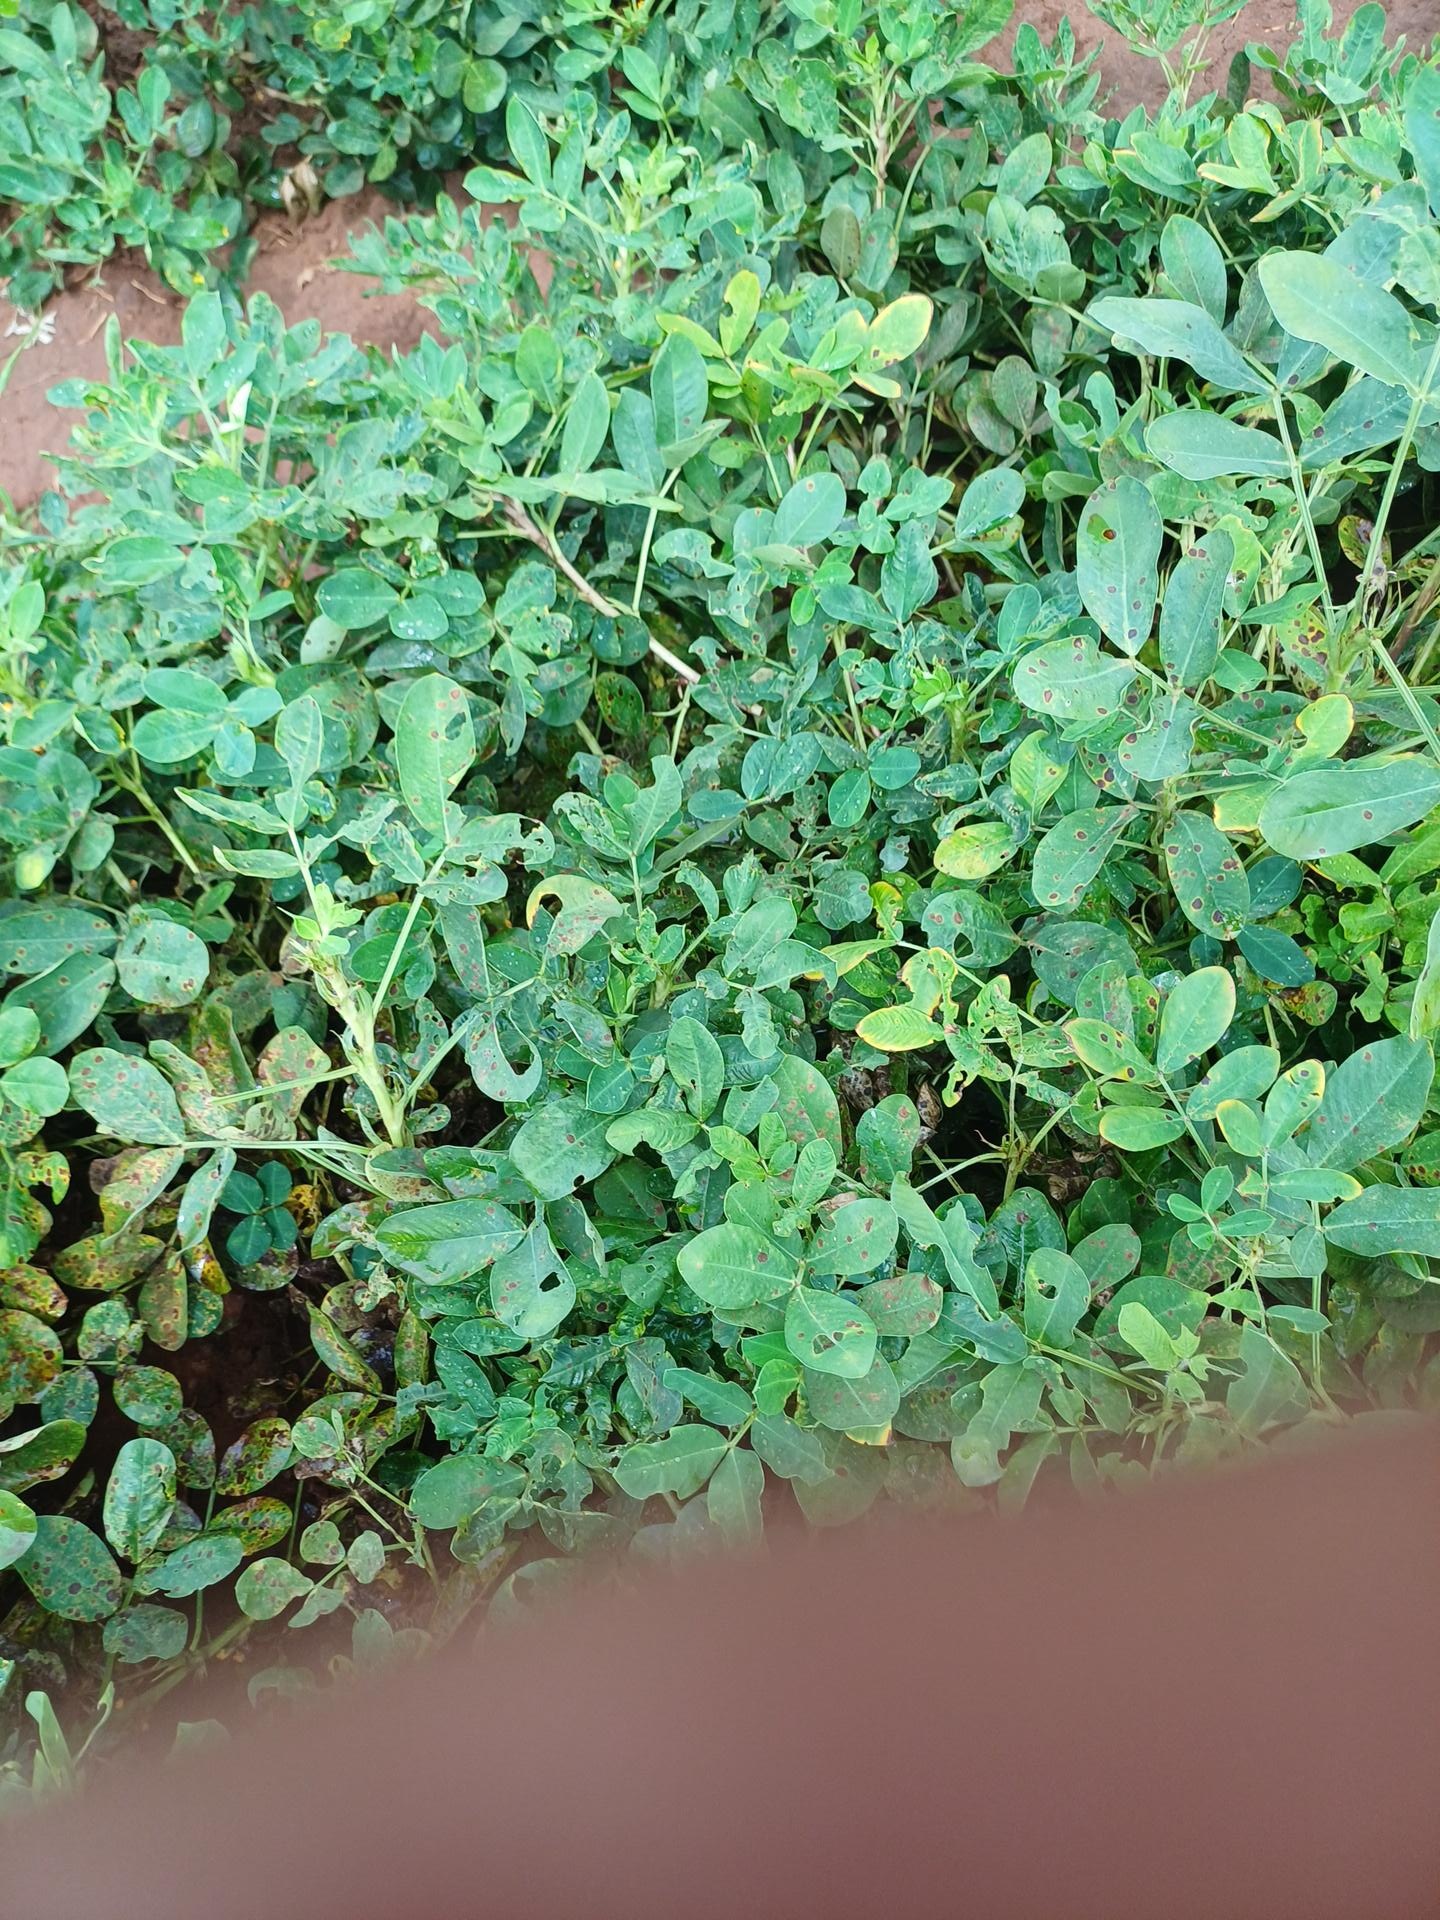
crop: groundnut
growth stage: pegging
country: Kenya
